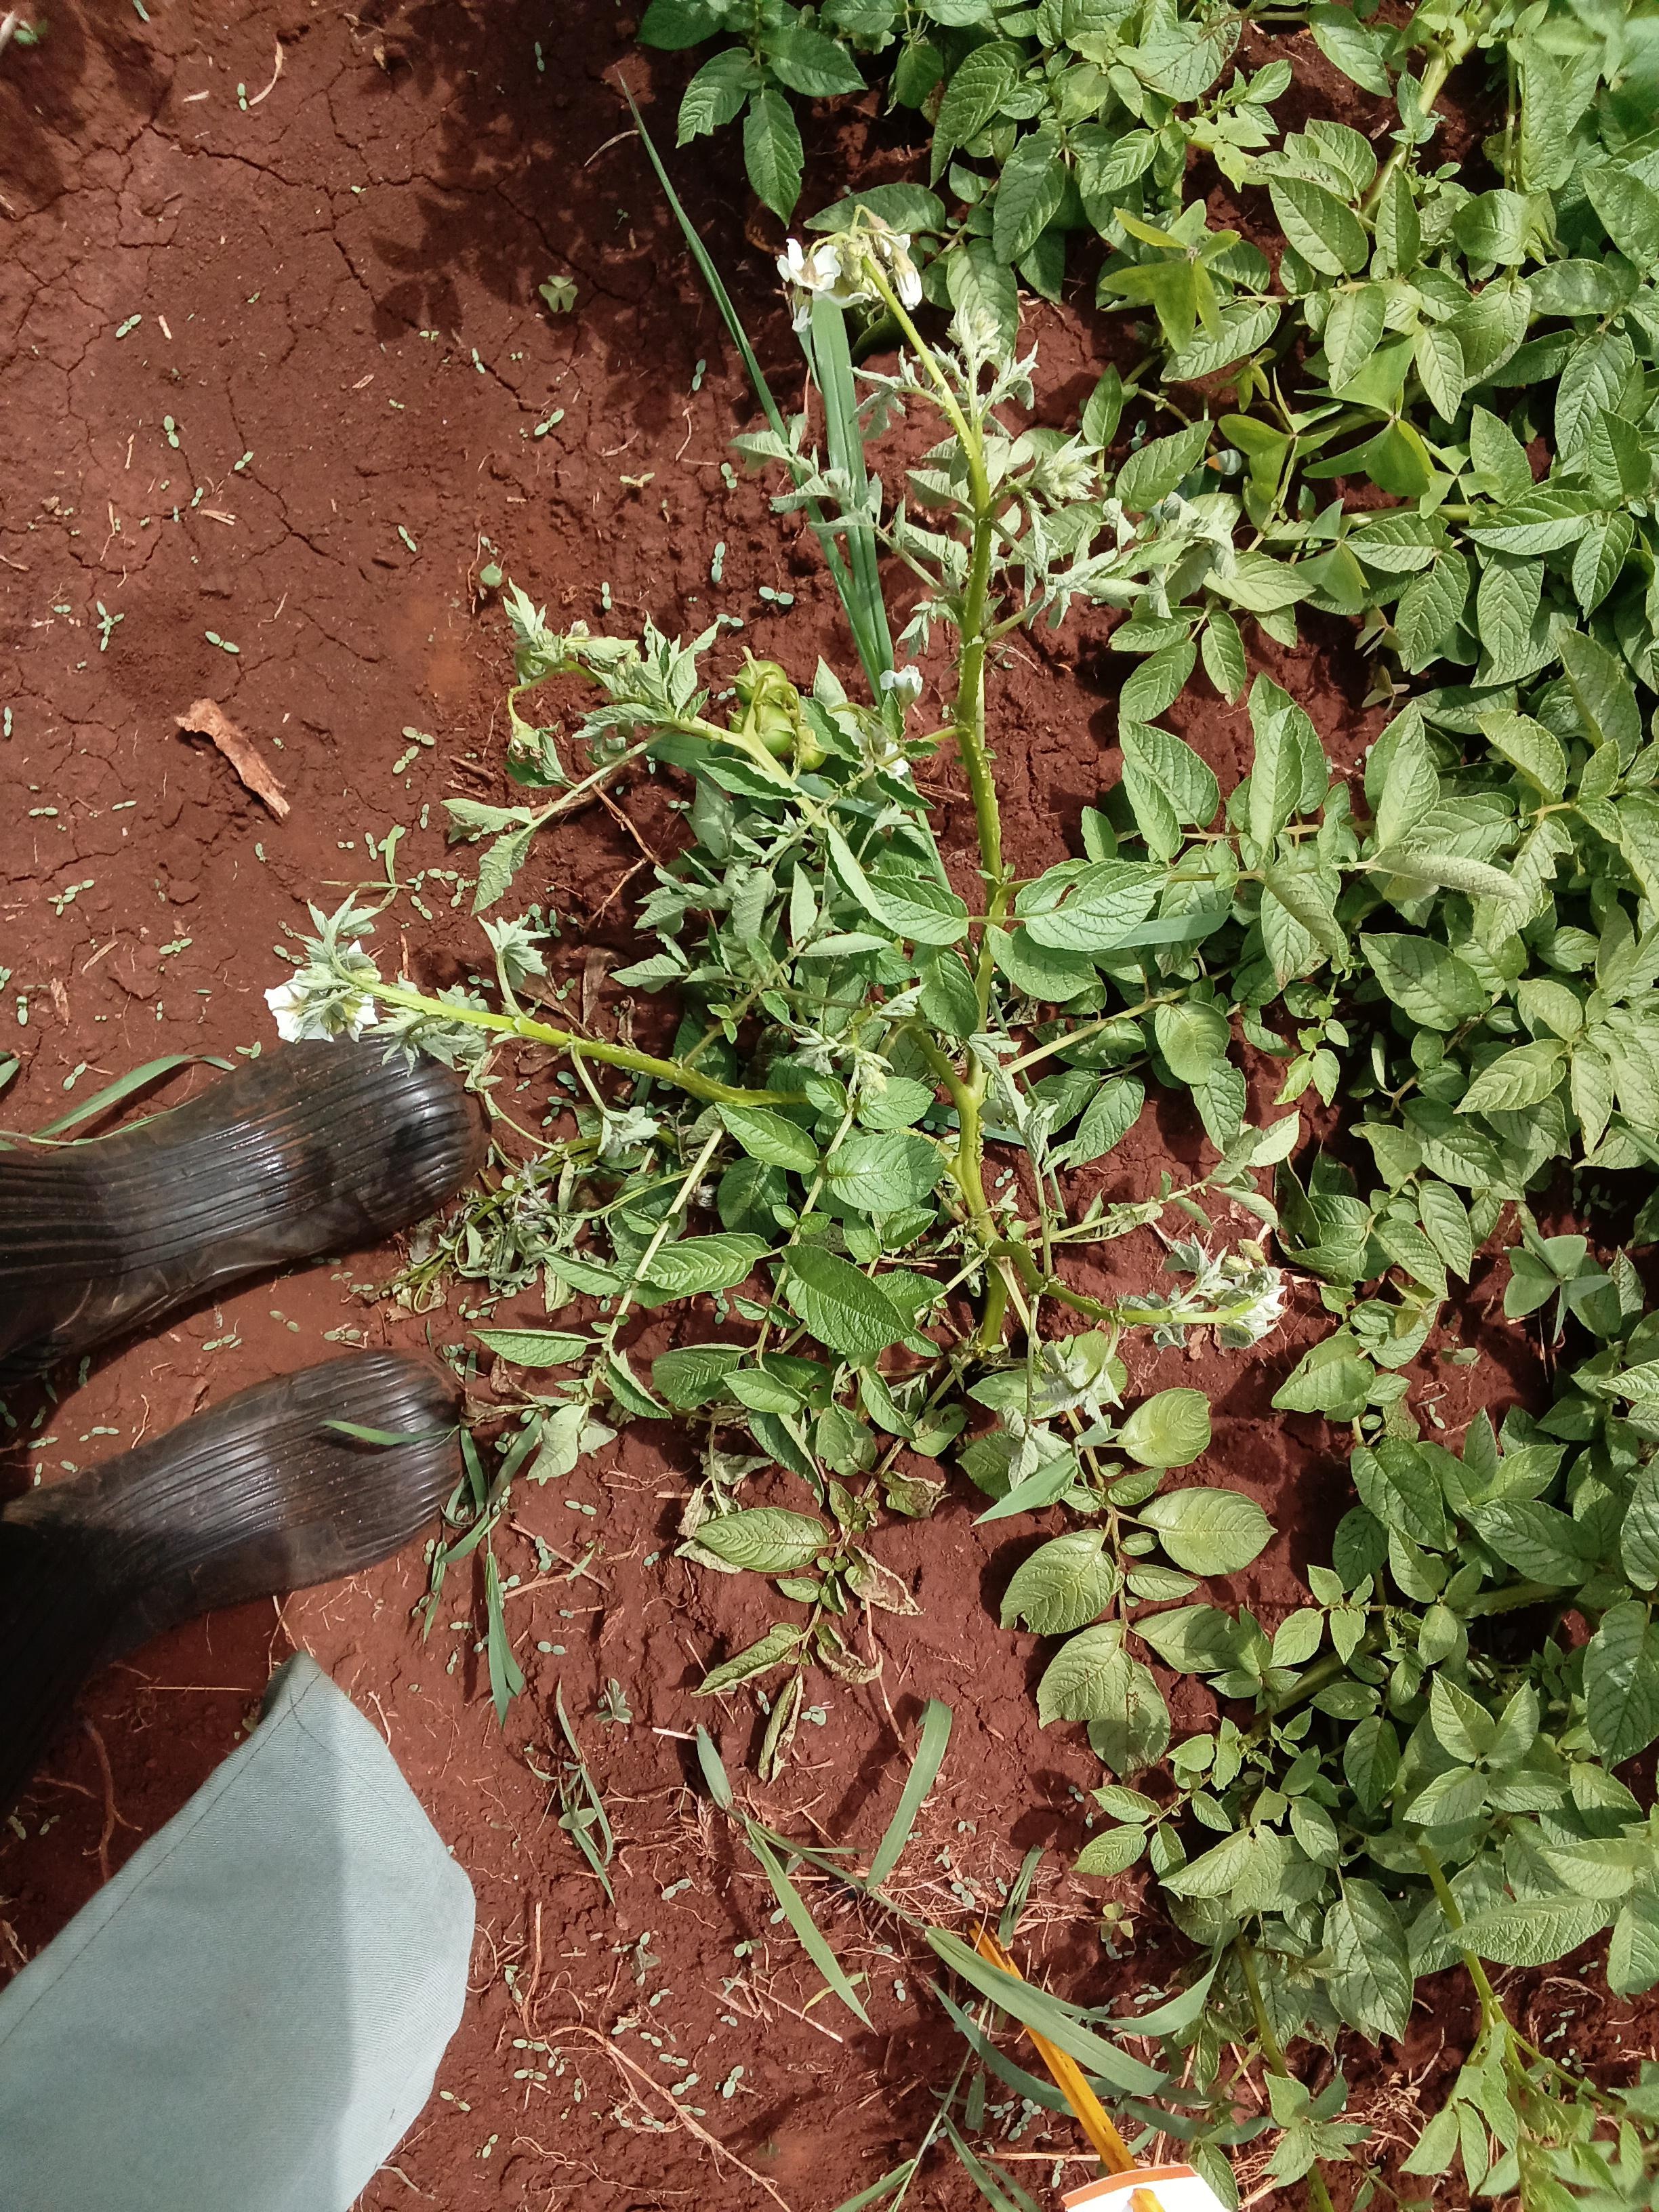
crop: potato
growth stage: flowering
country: Kenya
